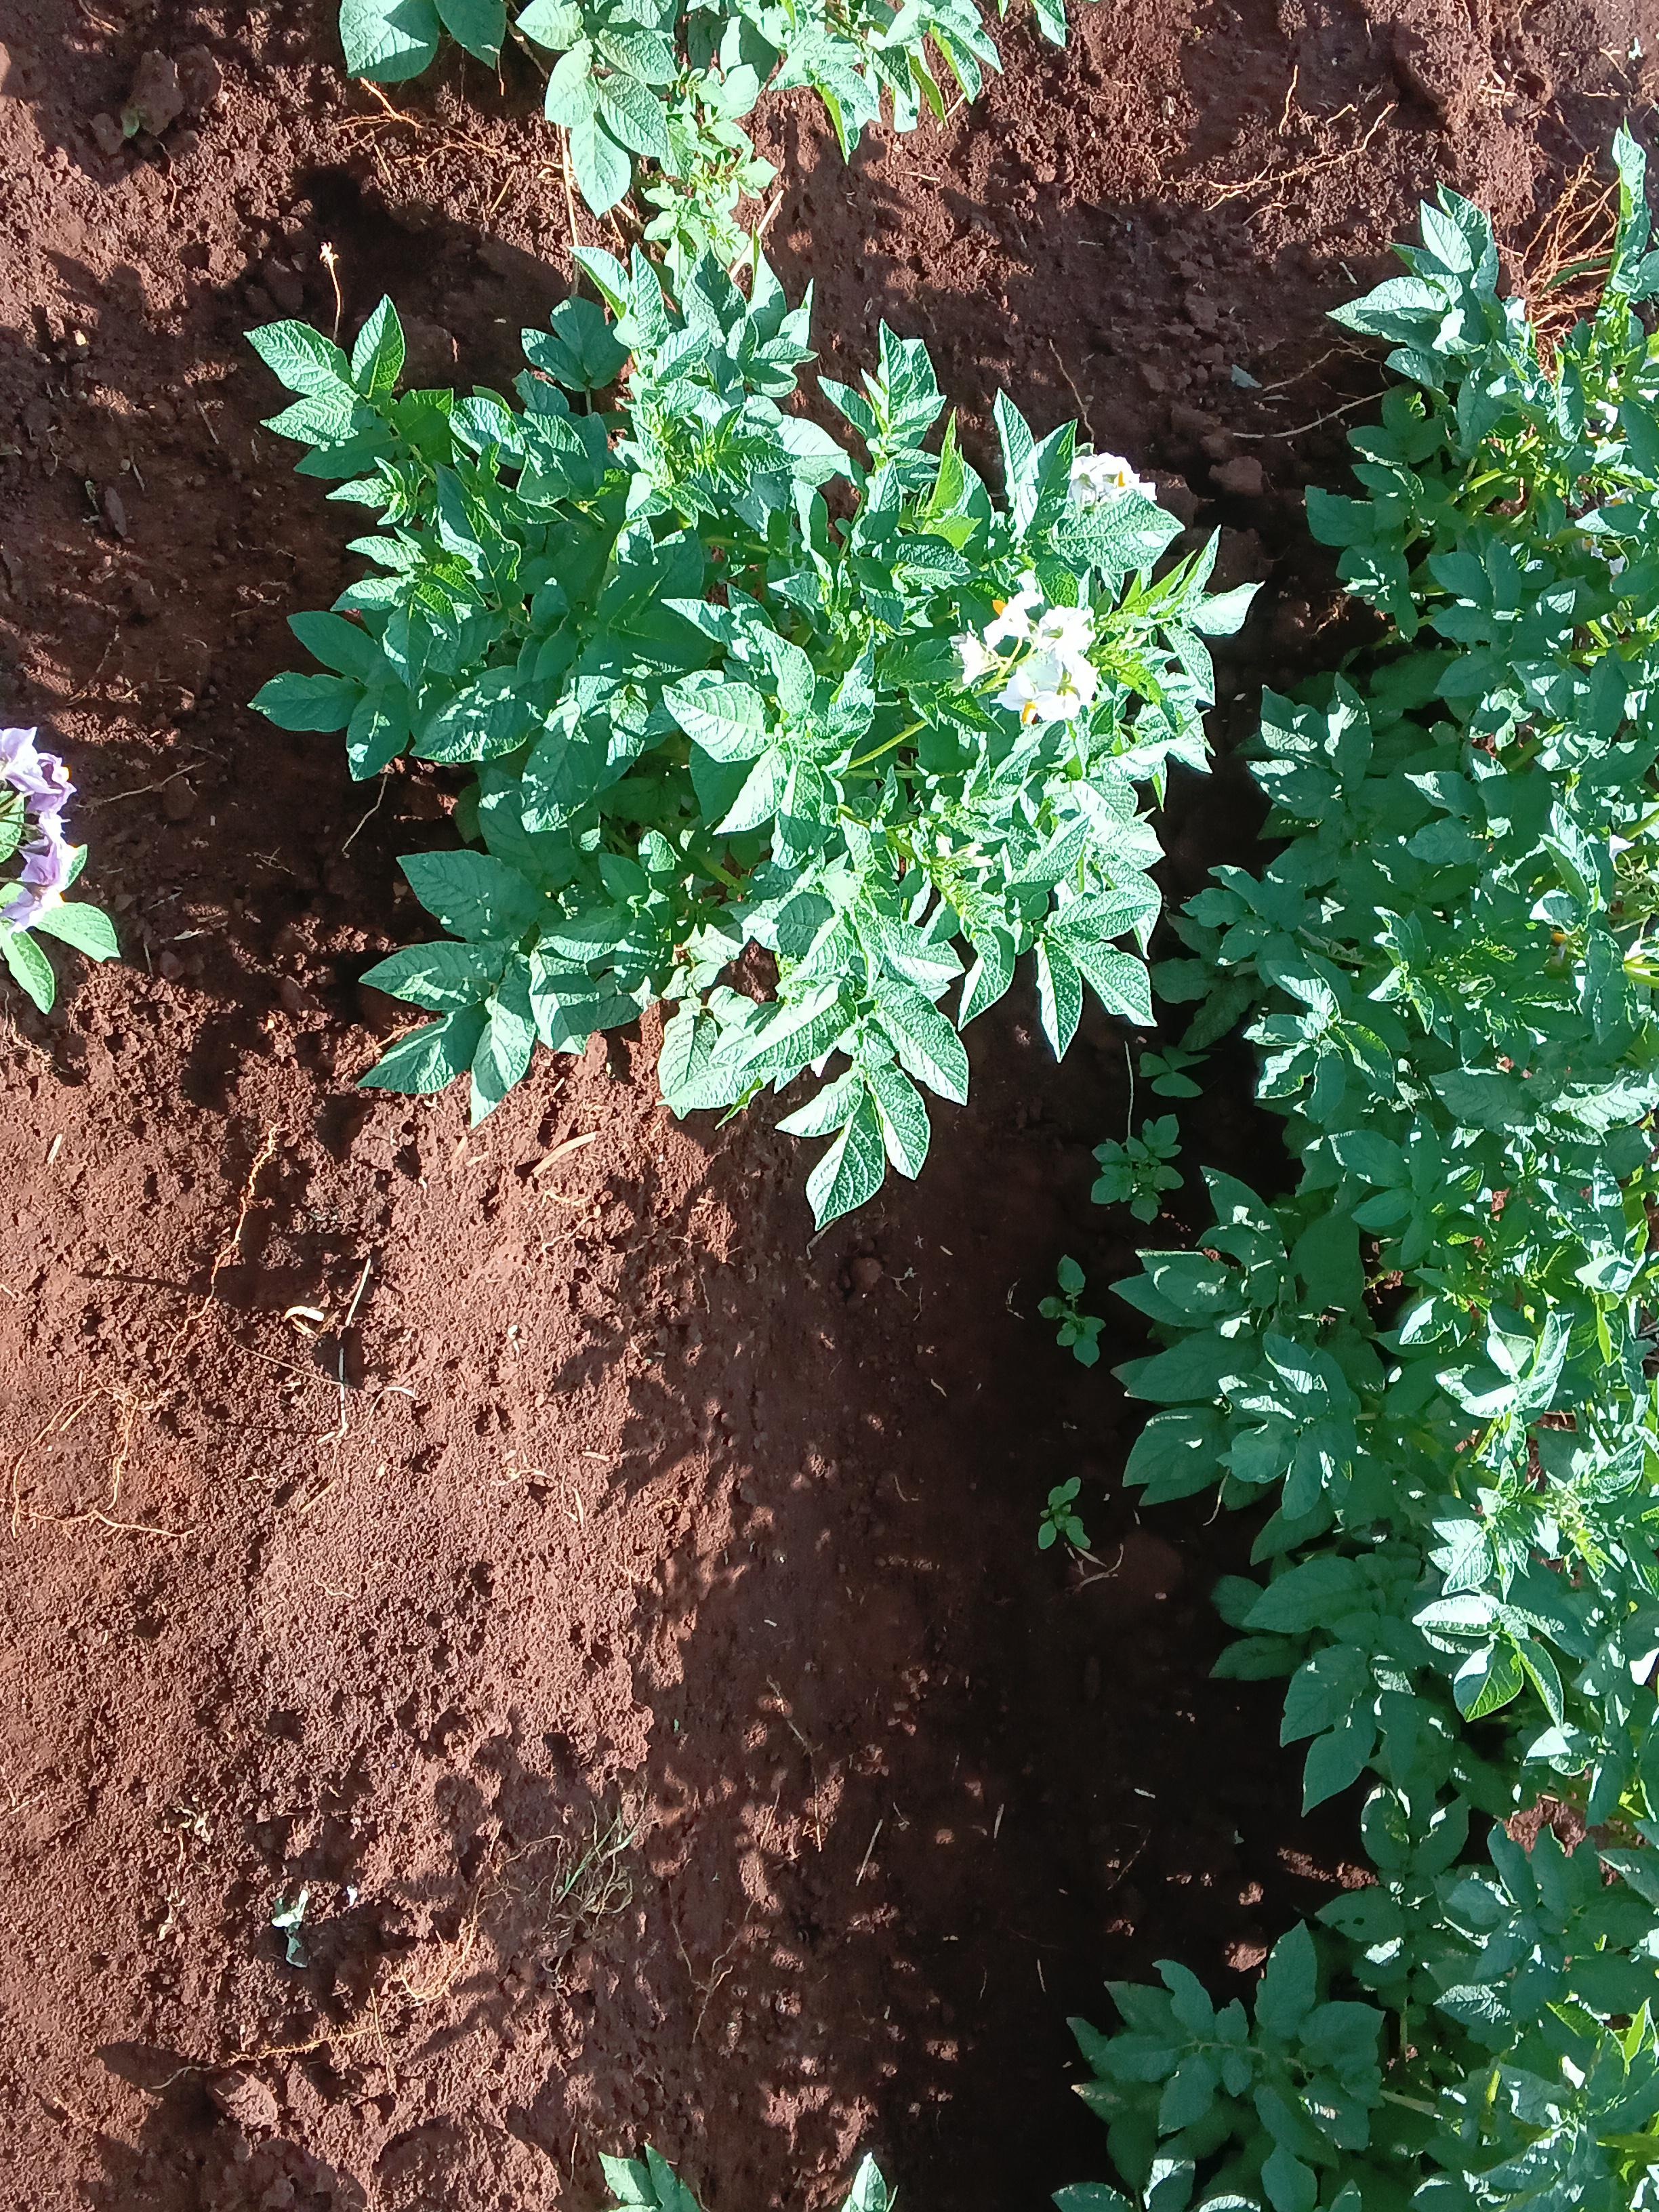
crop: potato
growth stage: flowering
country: Kenya
